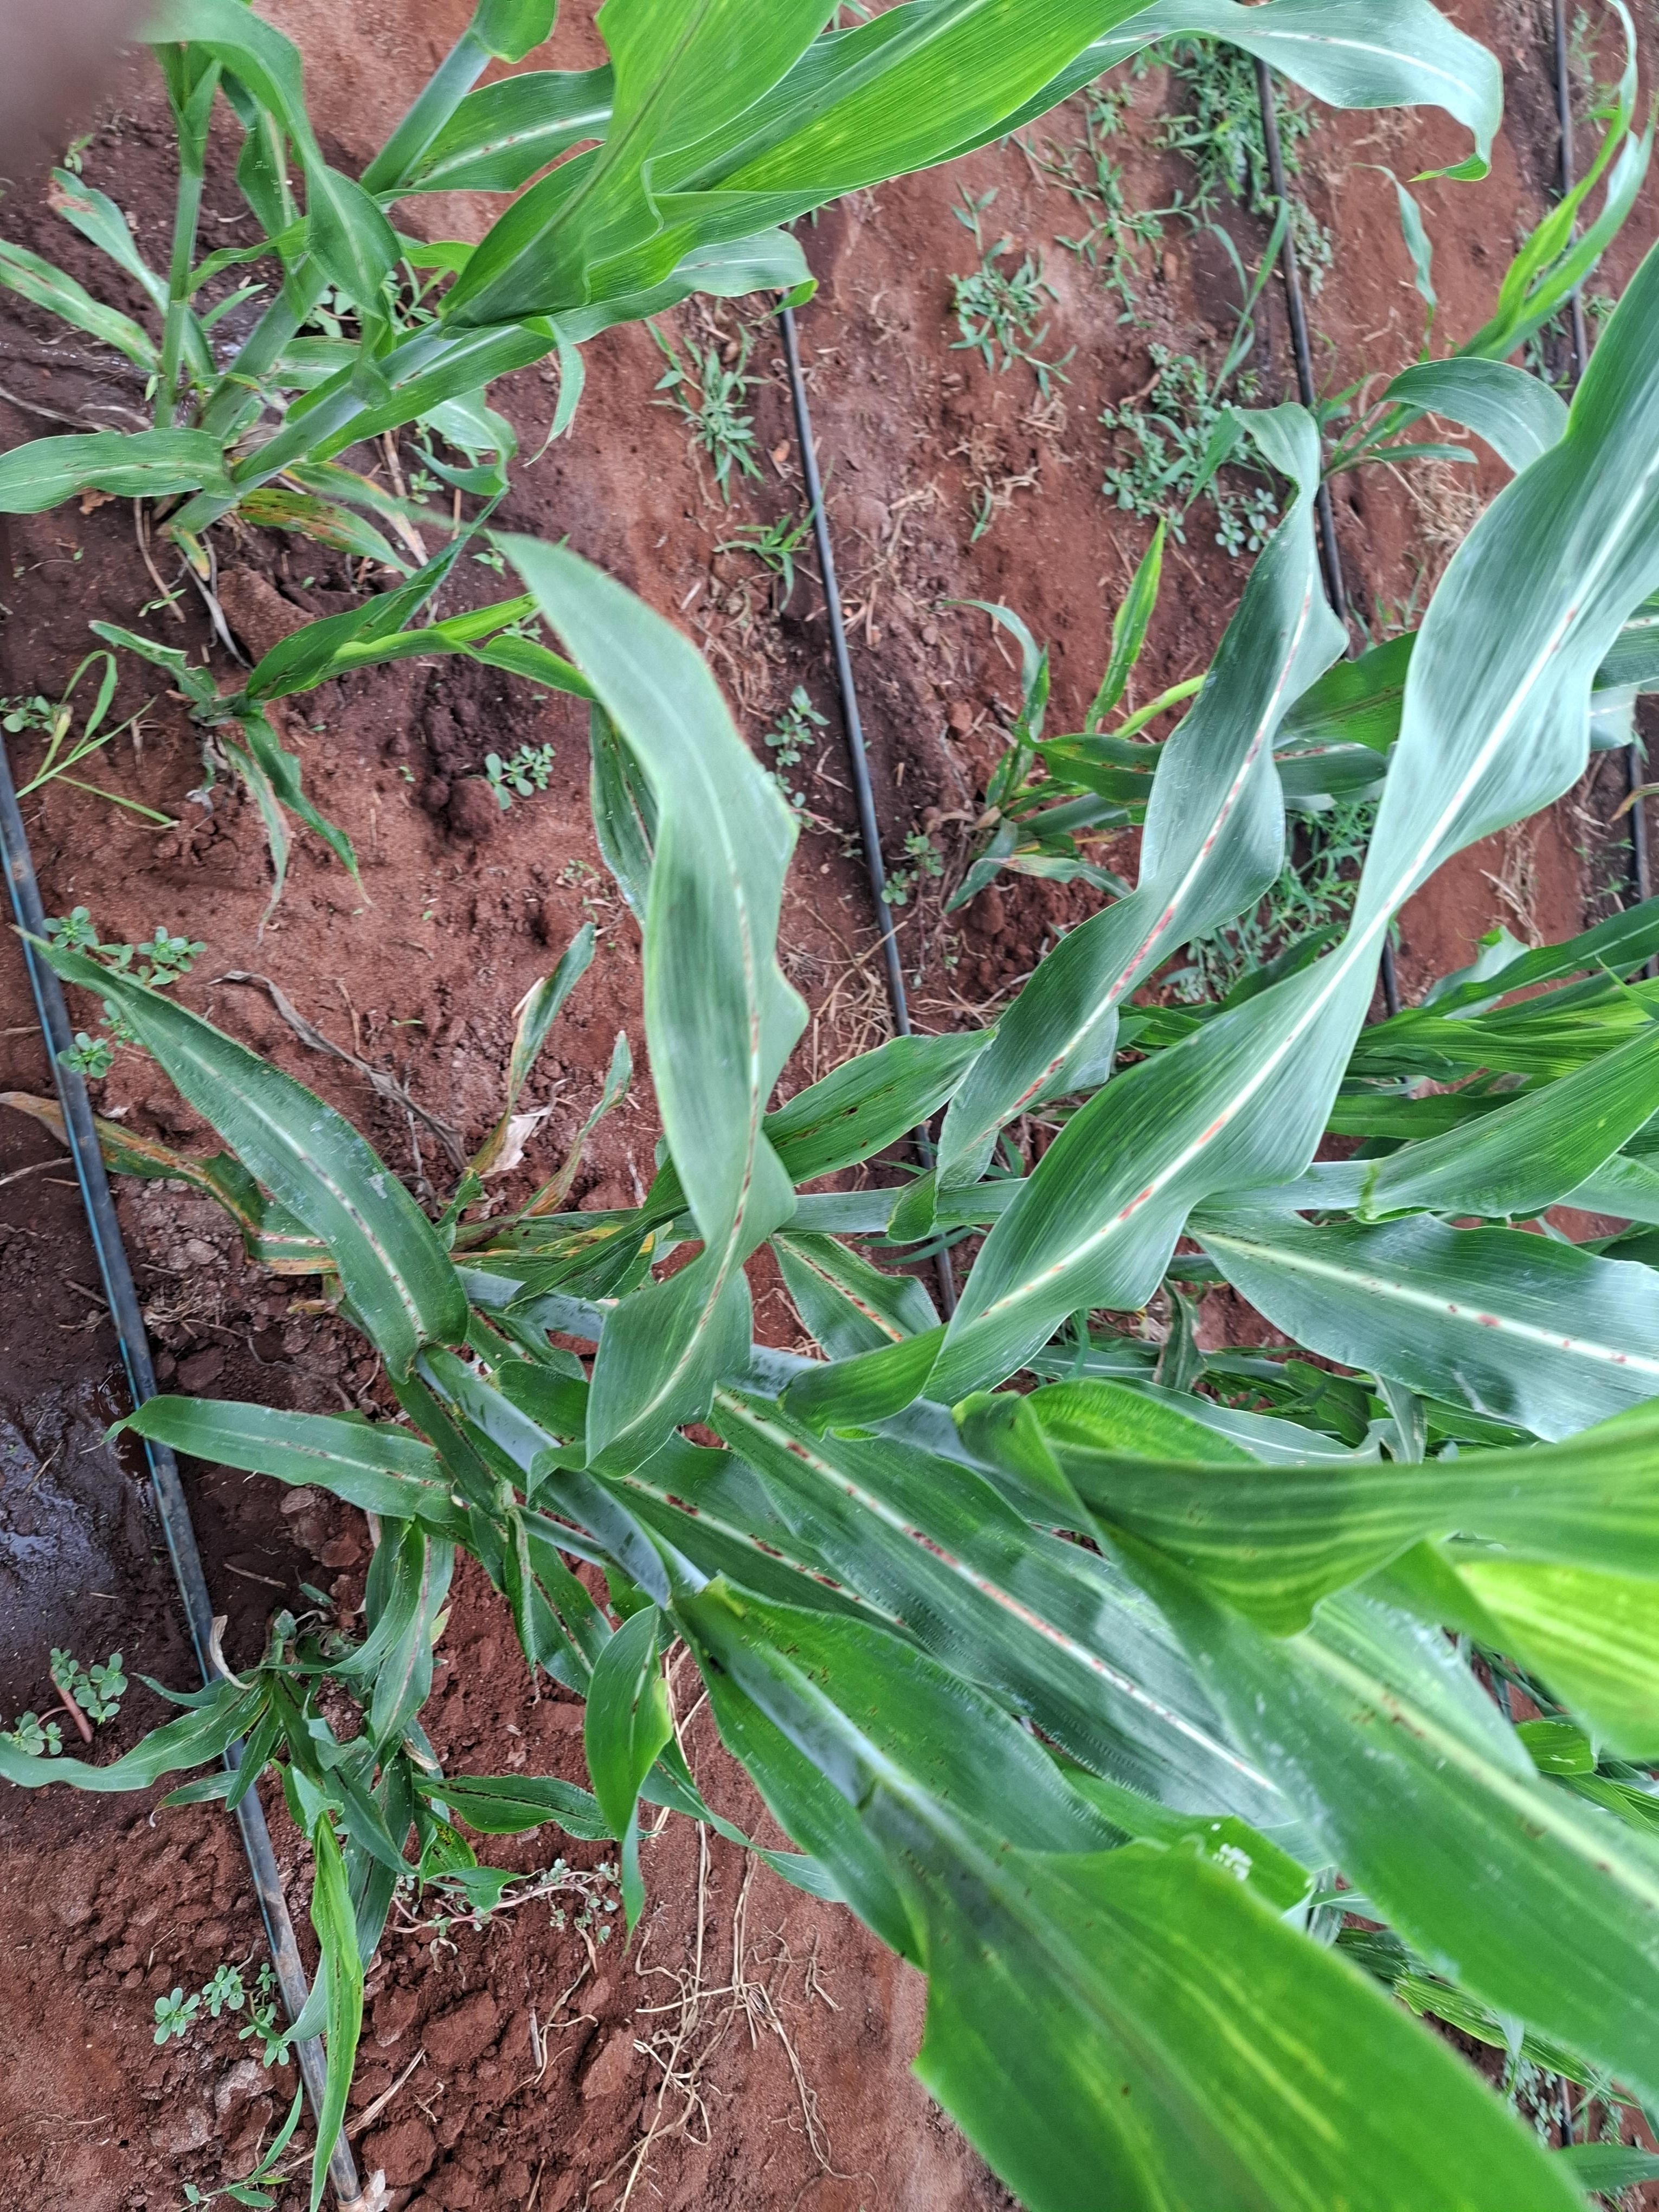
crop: sorghum
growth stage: vegetative
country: Kenya
